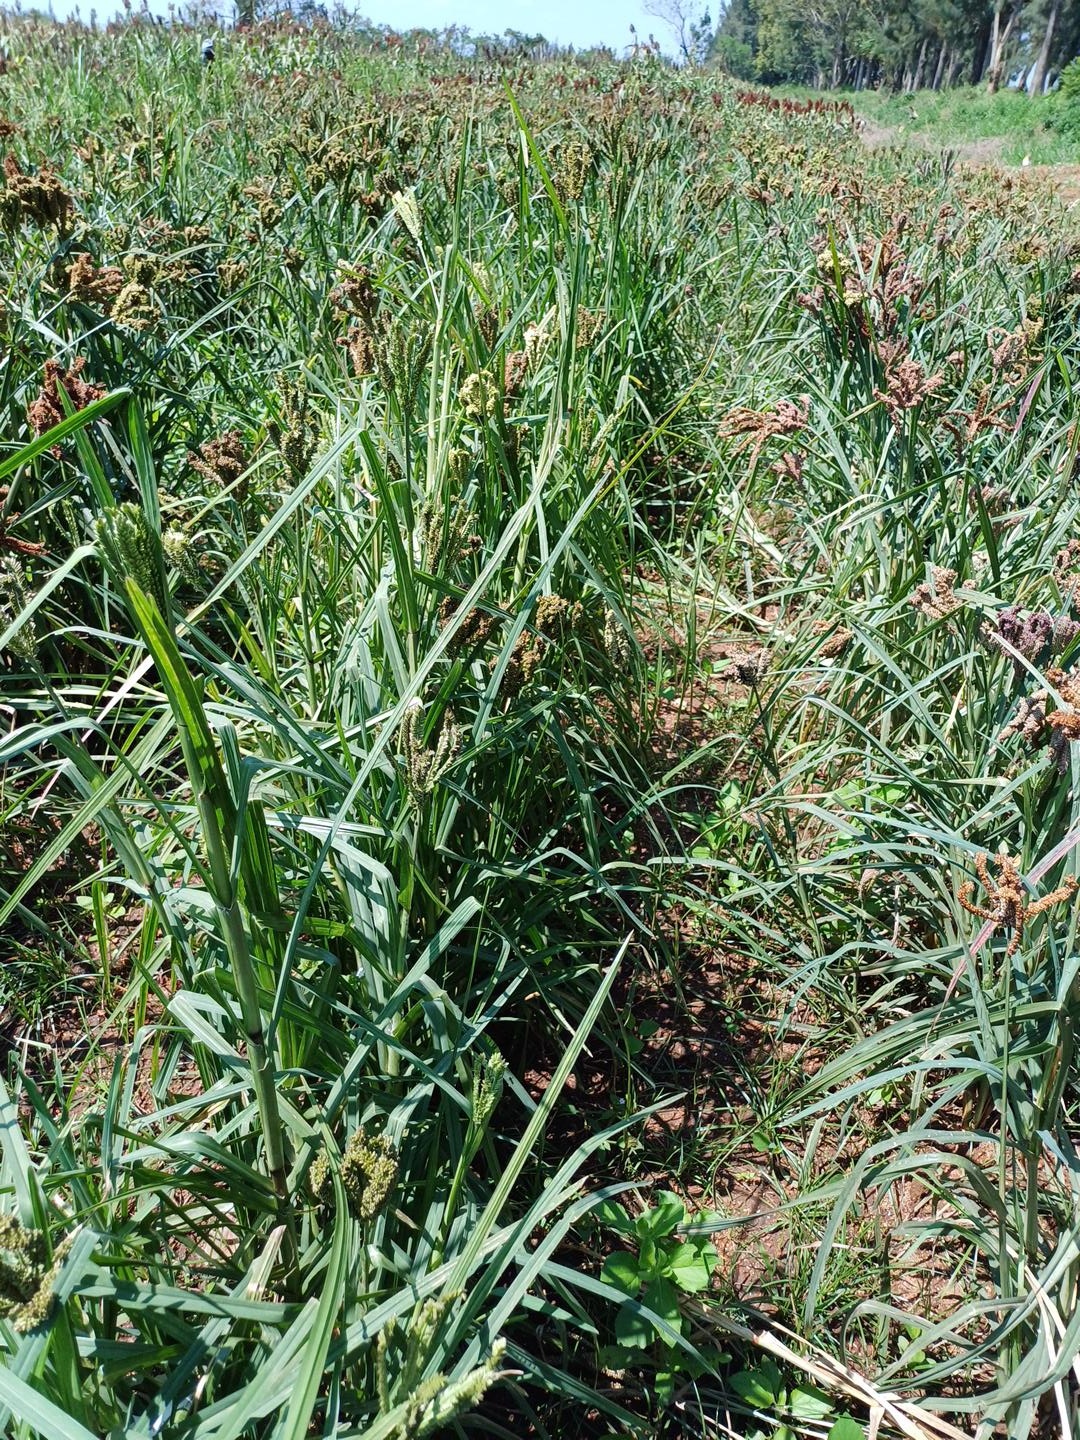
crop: finger millet
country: Kenya
